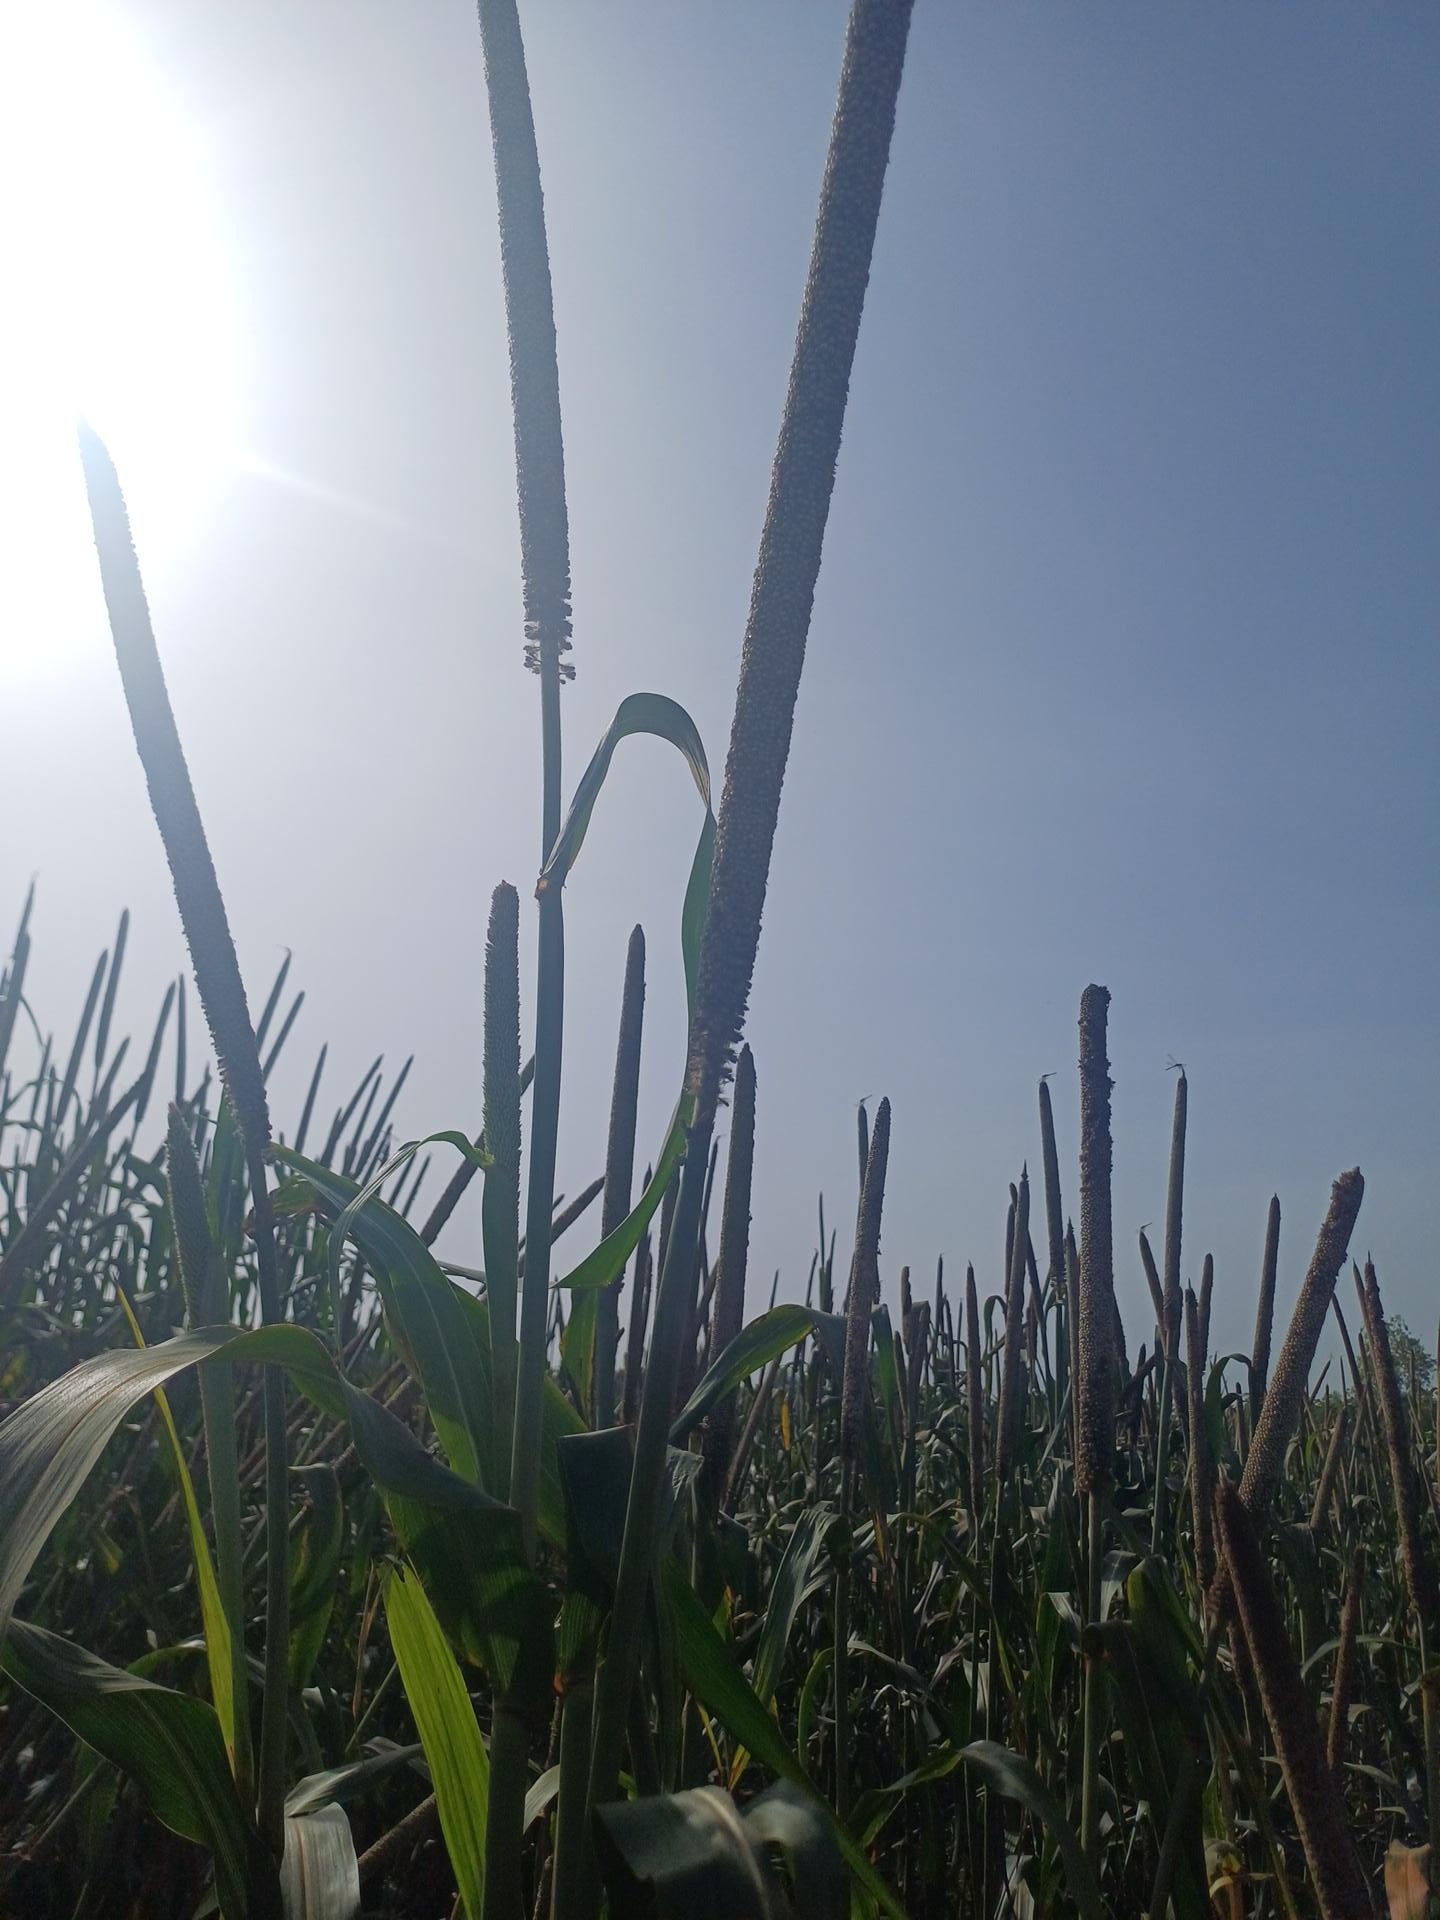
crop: pearl millet
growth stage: filling grain
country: Senegal
